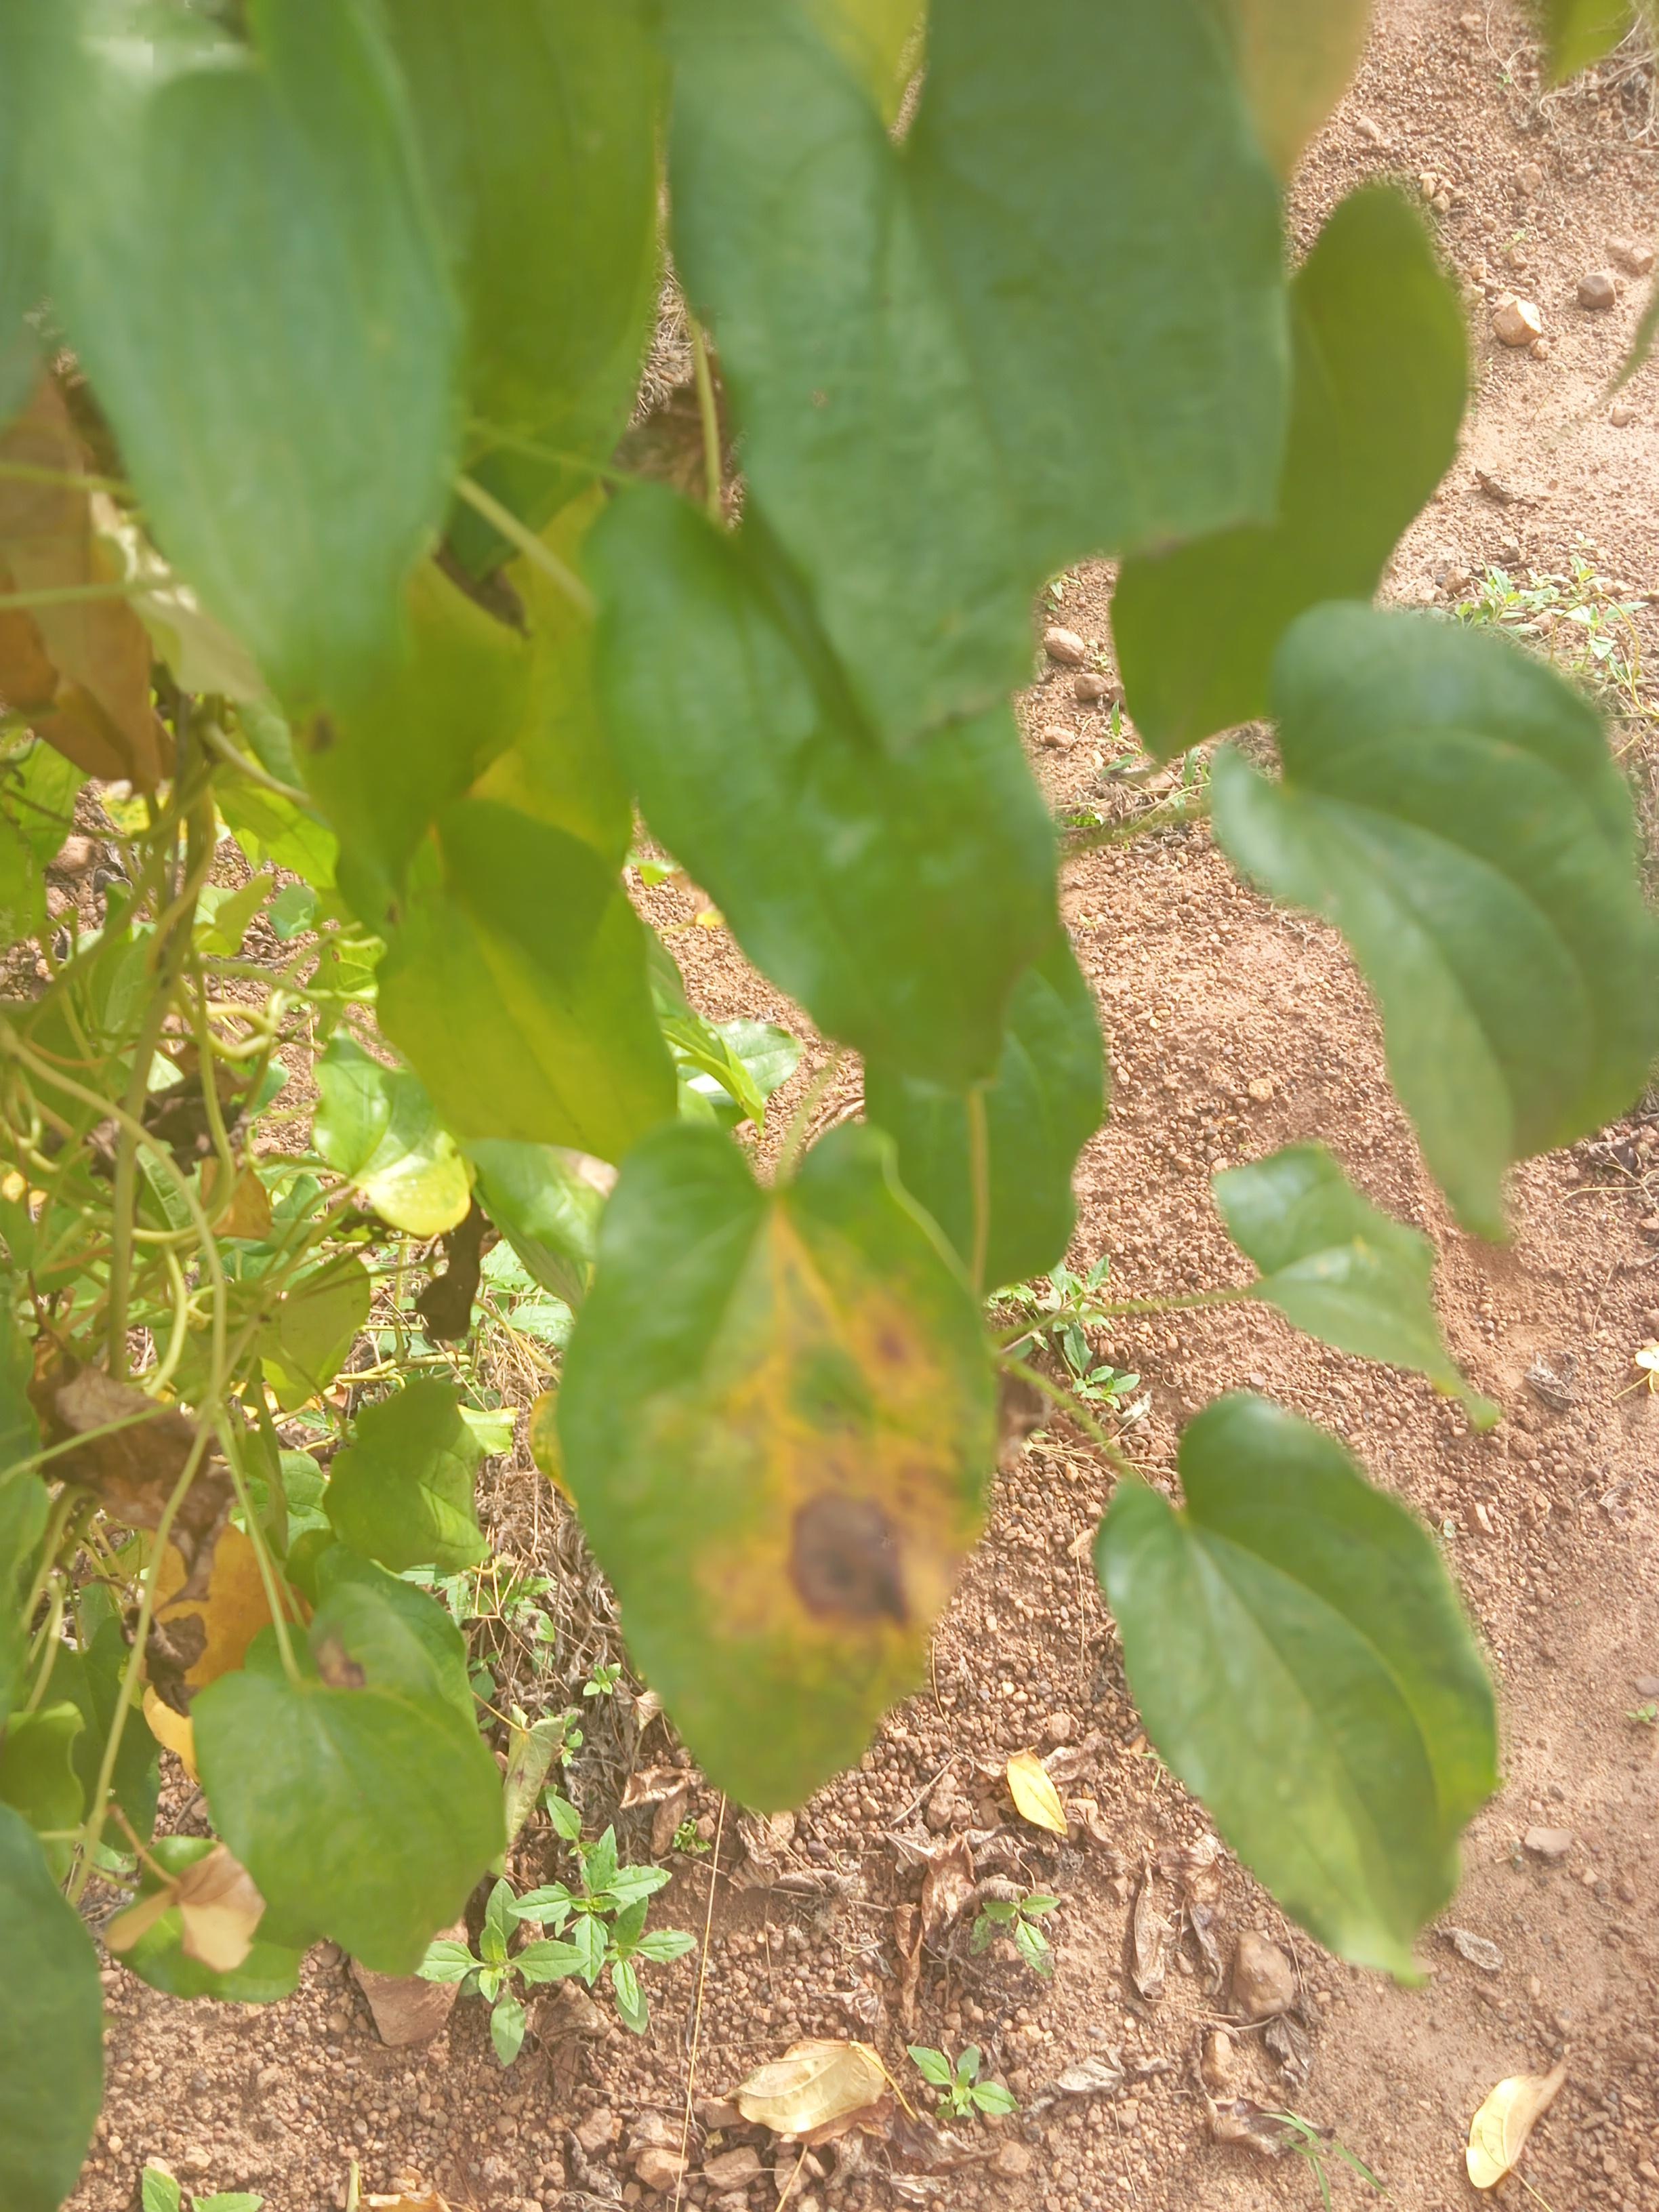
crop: yam
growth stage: maturity
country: Nigeria
